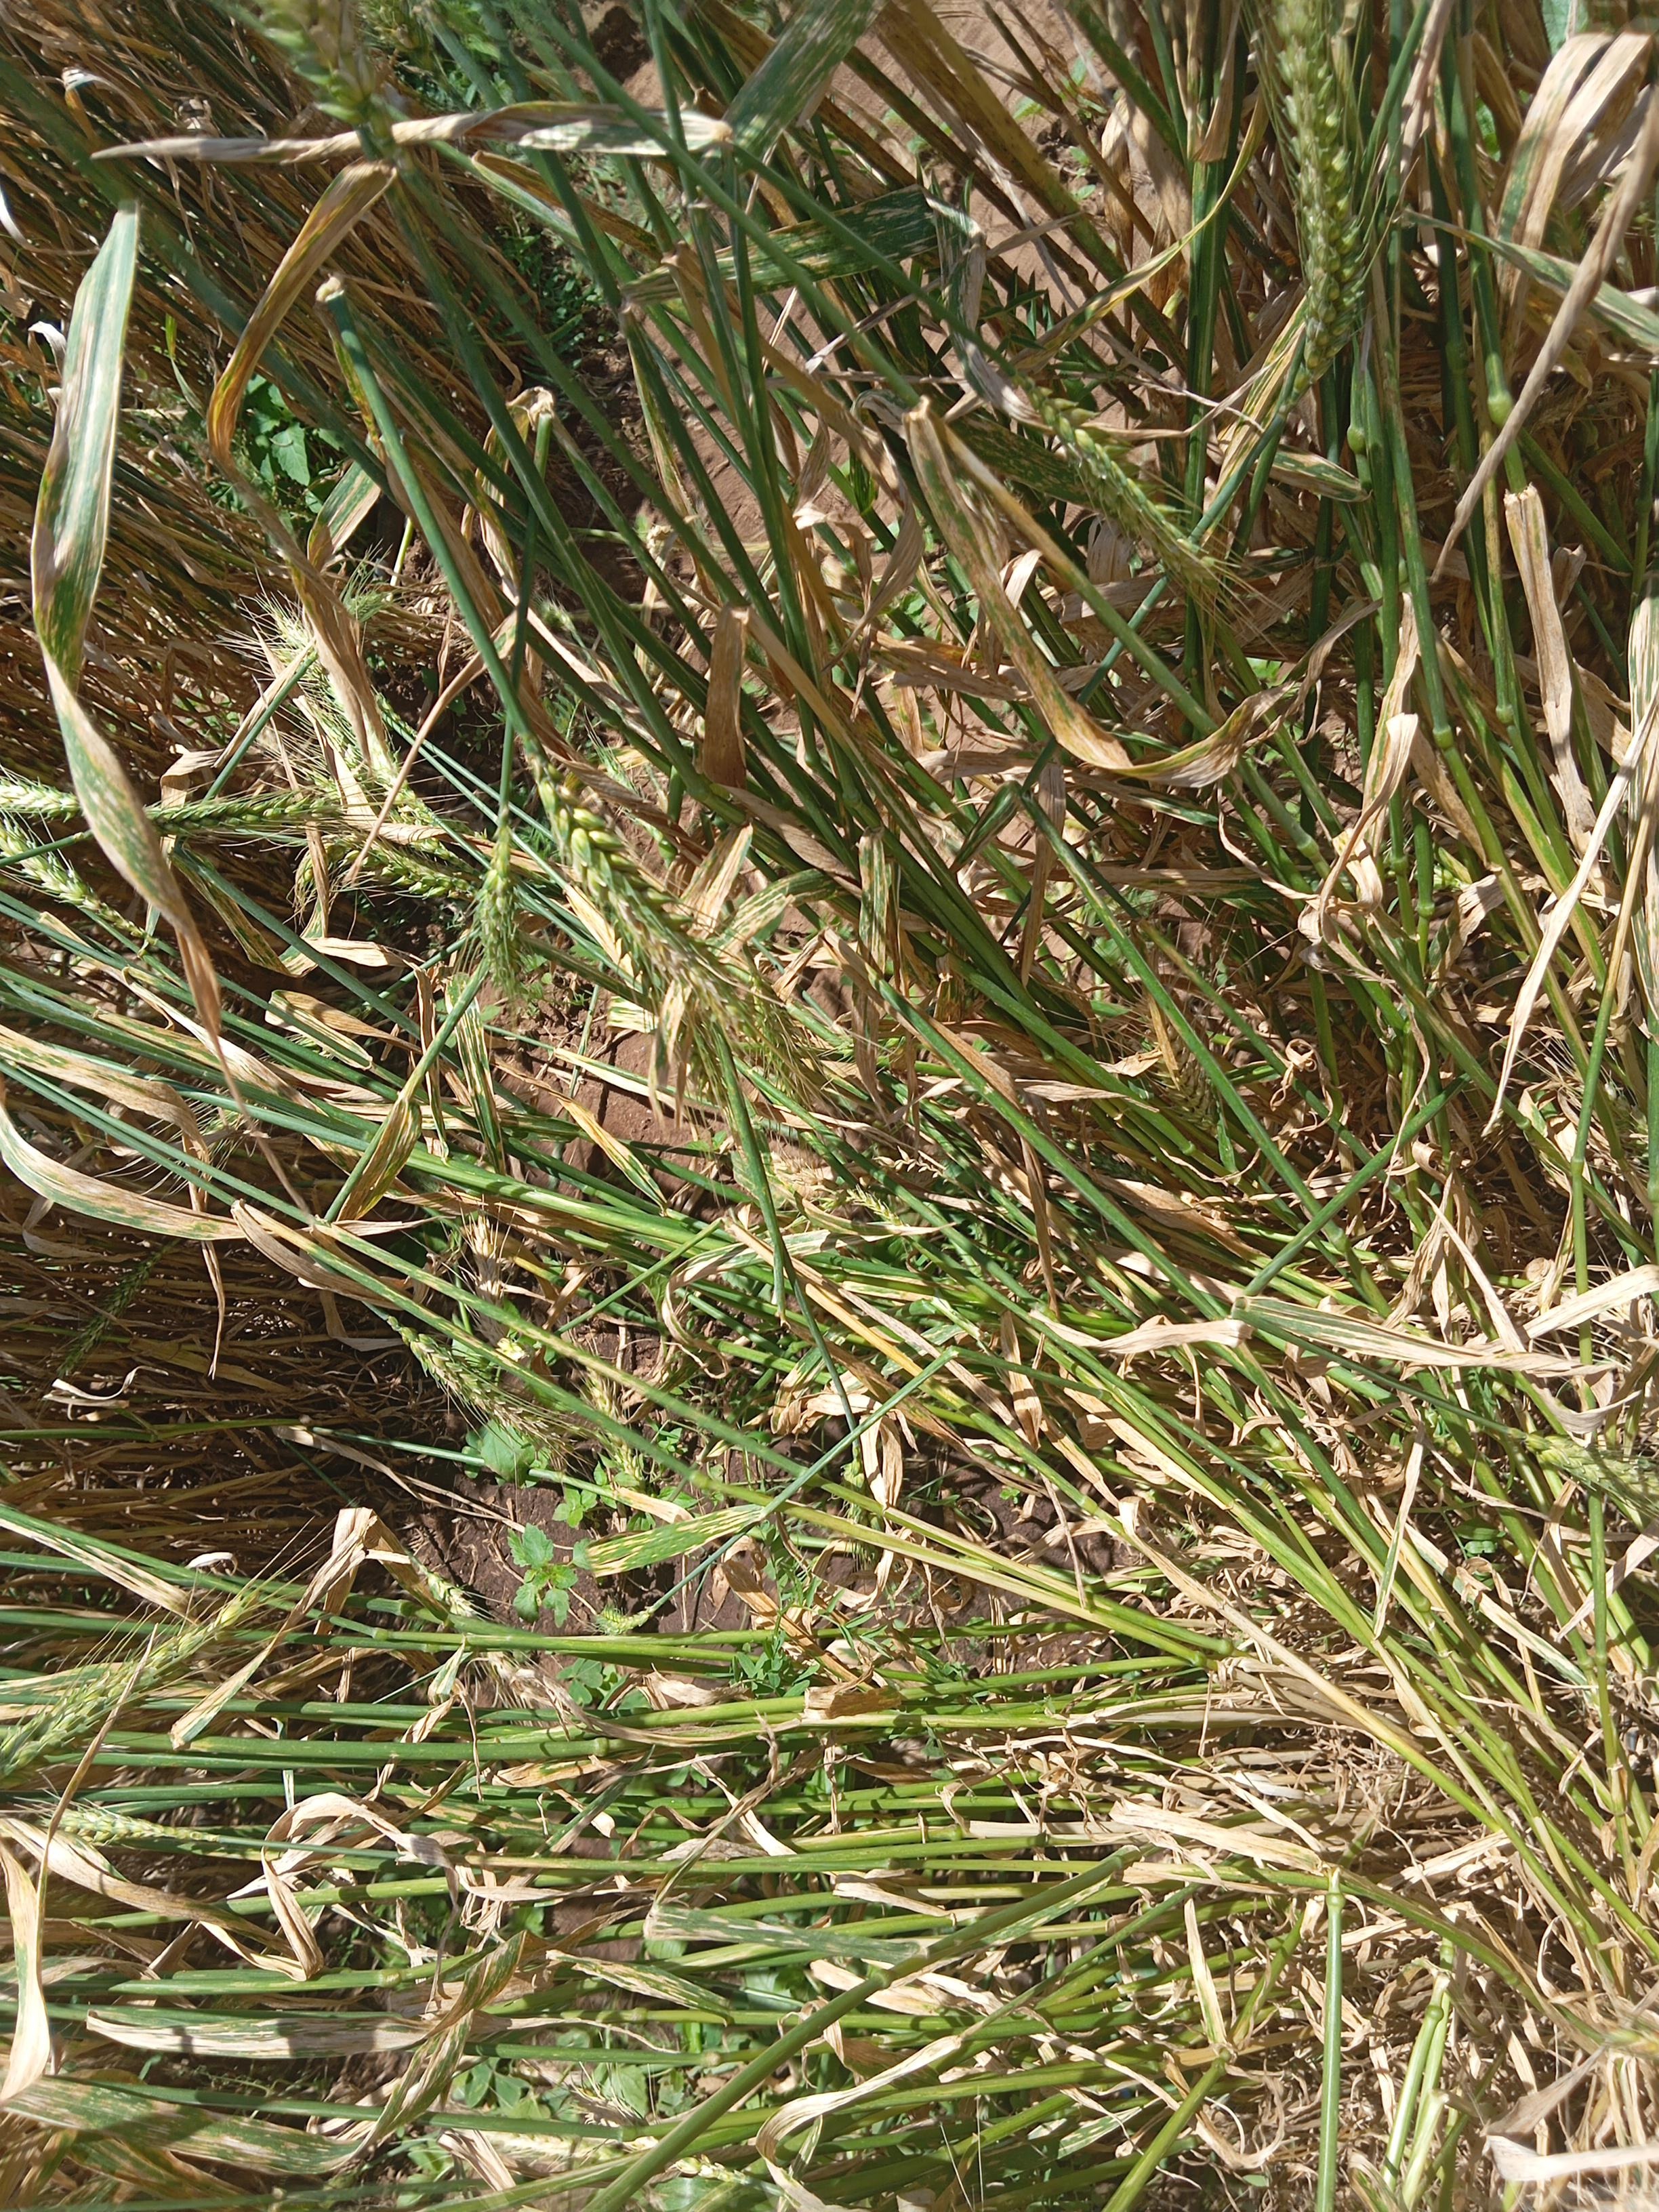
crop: wheat
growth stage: maturity
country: Kenya
